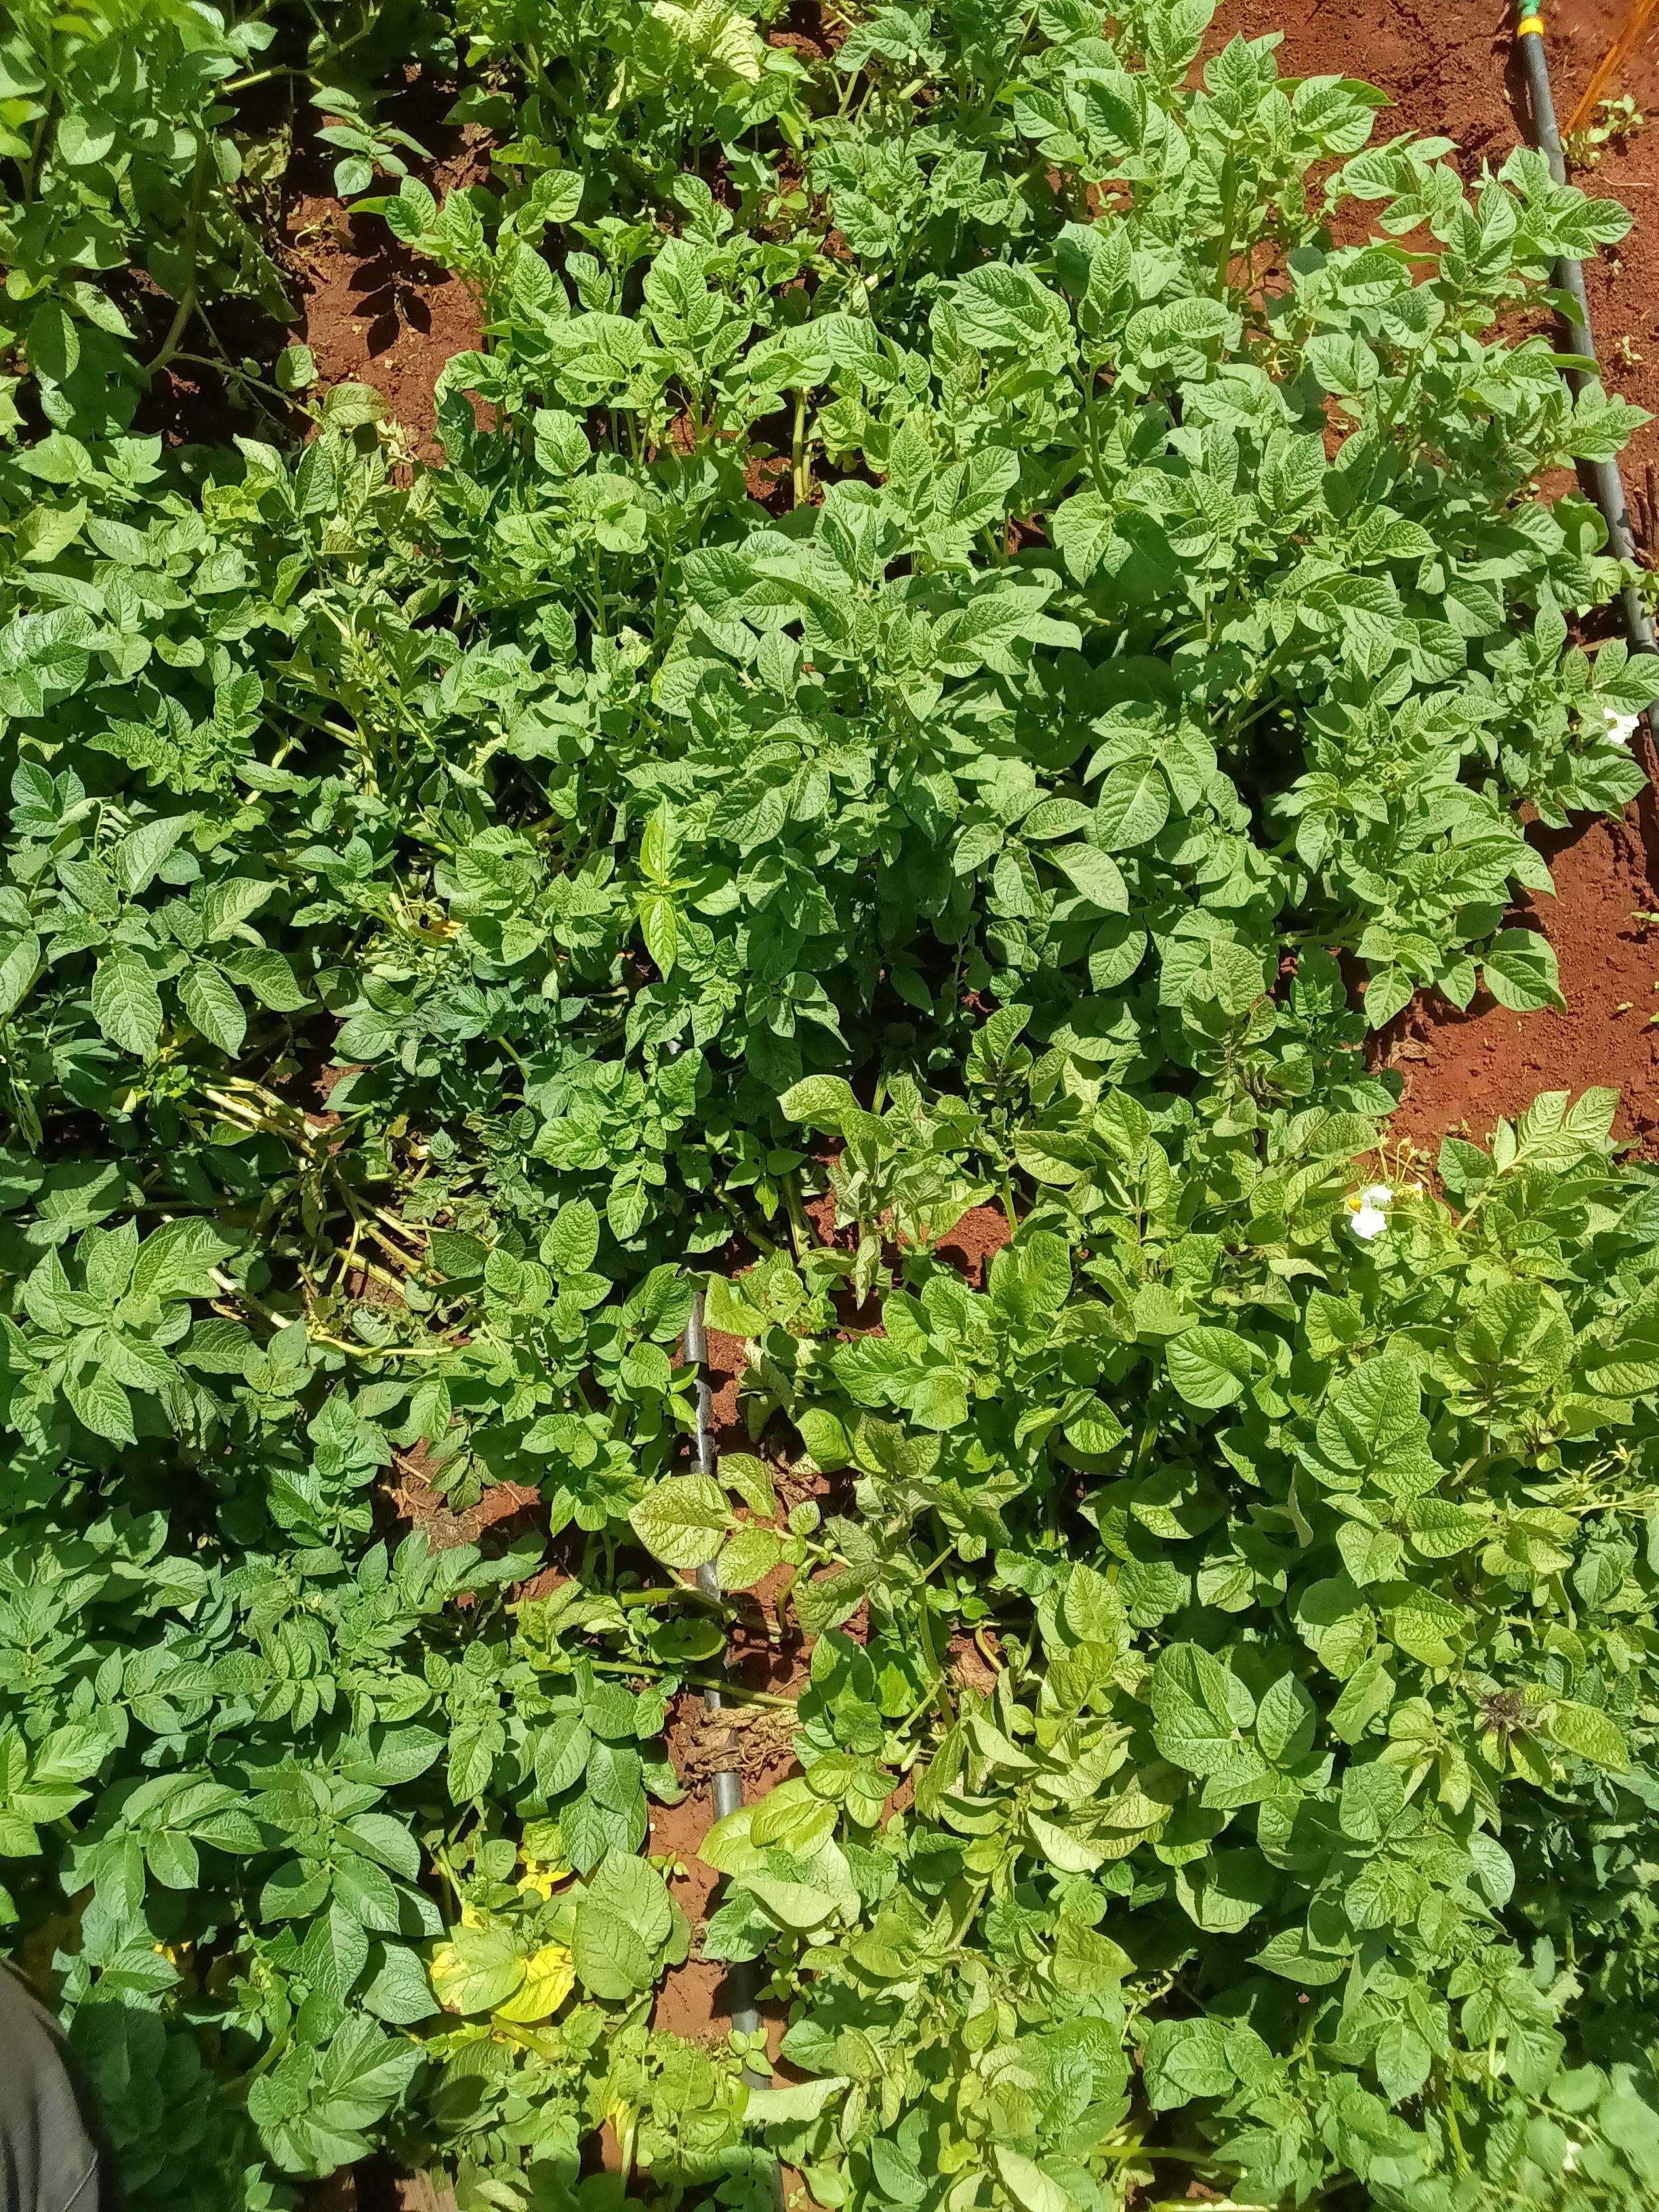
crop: potato
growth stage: vegetative
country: Kenya
